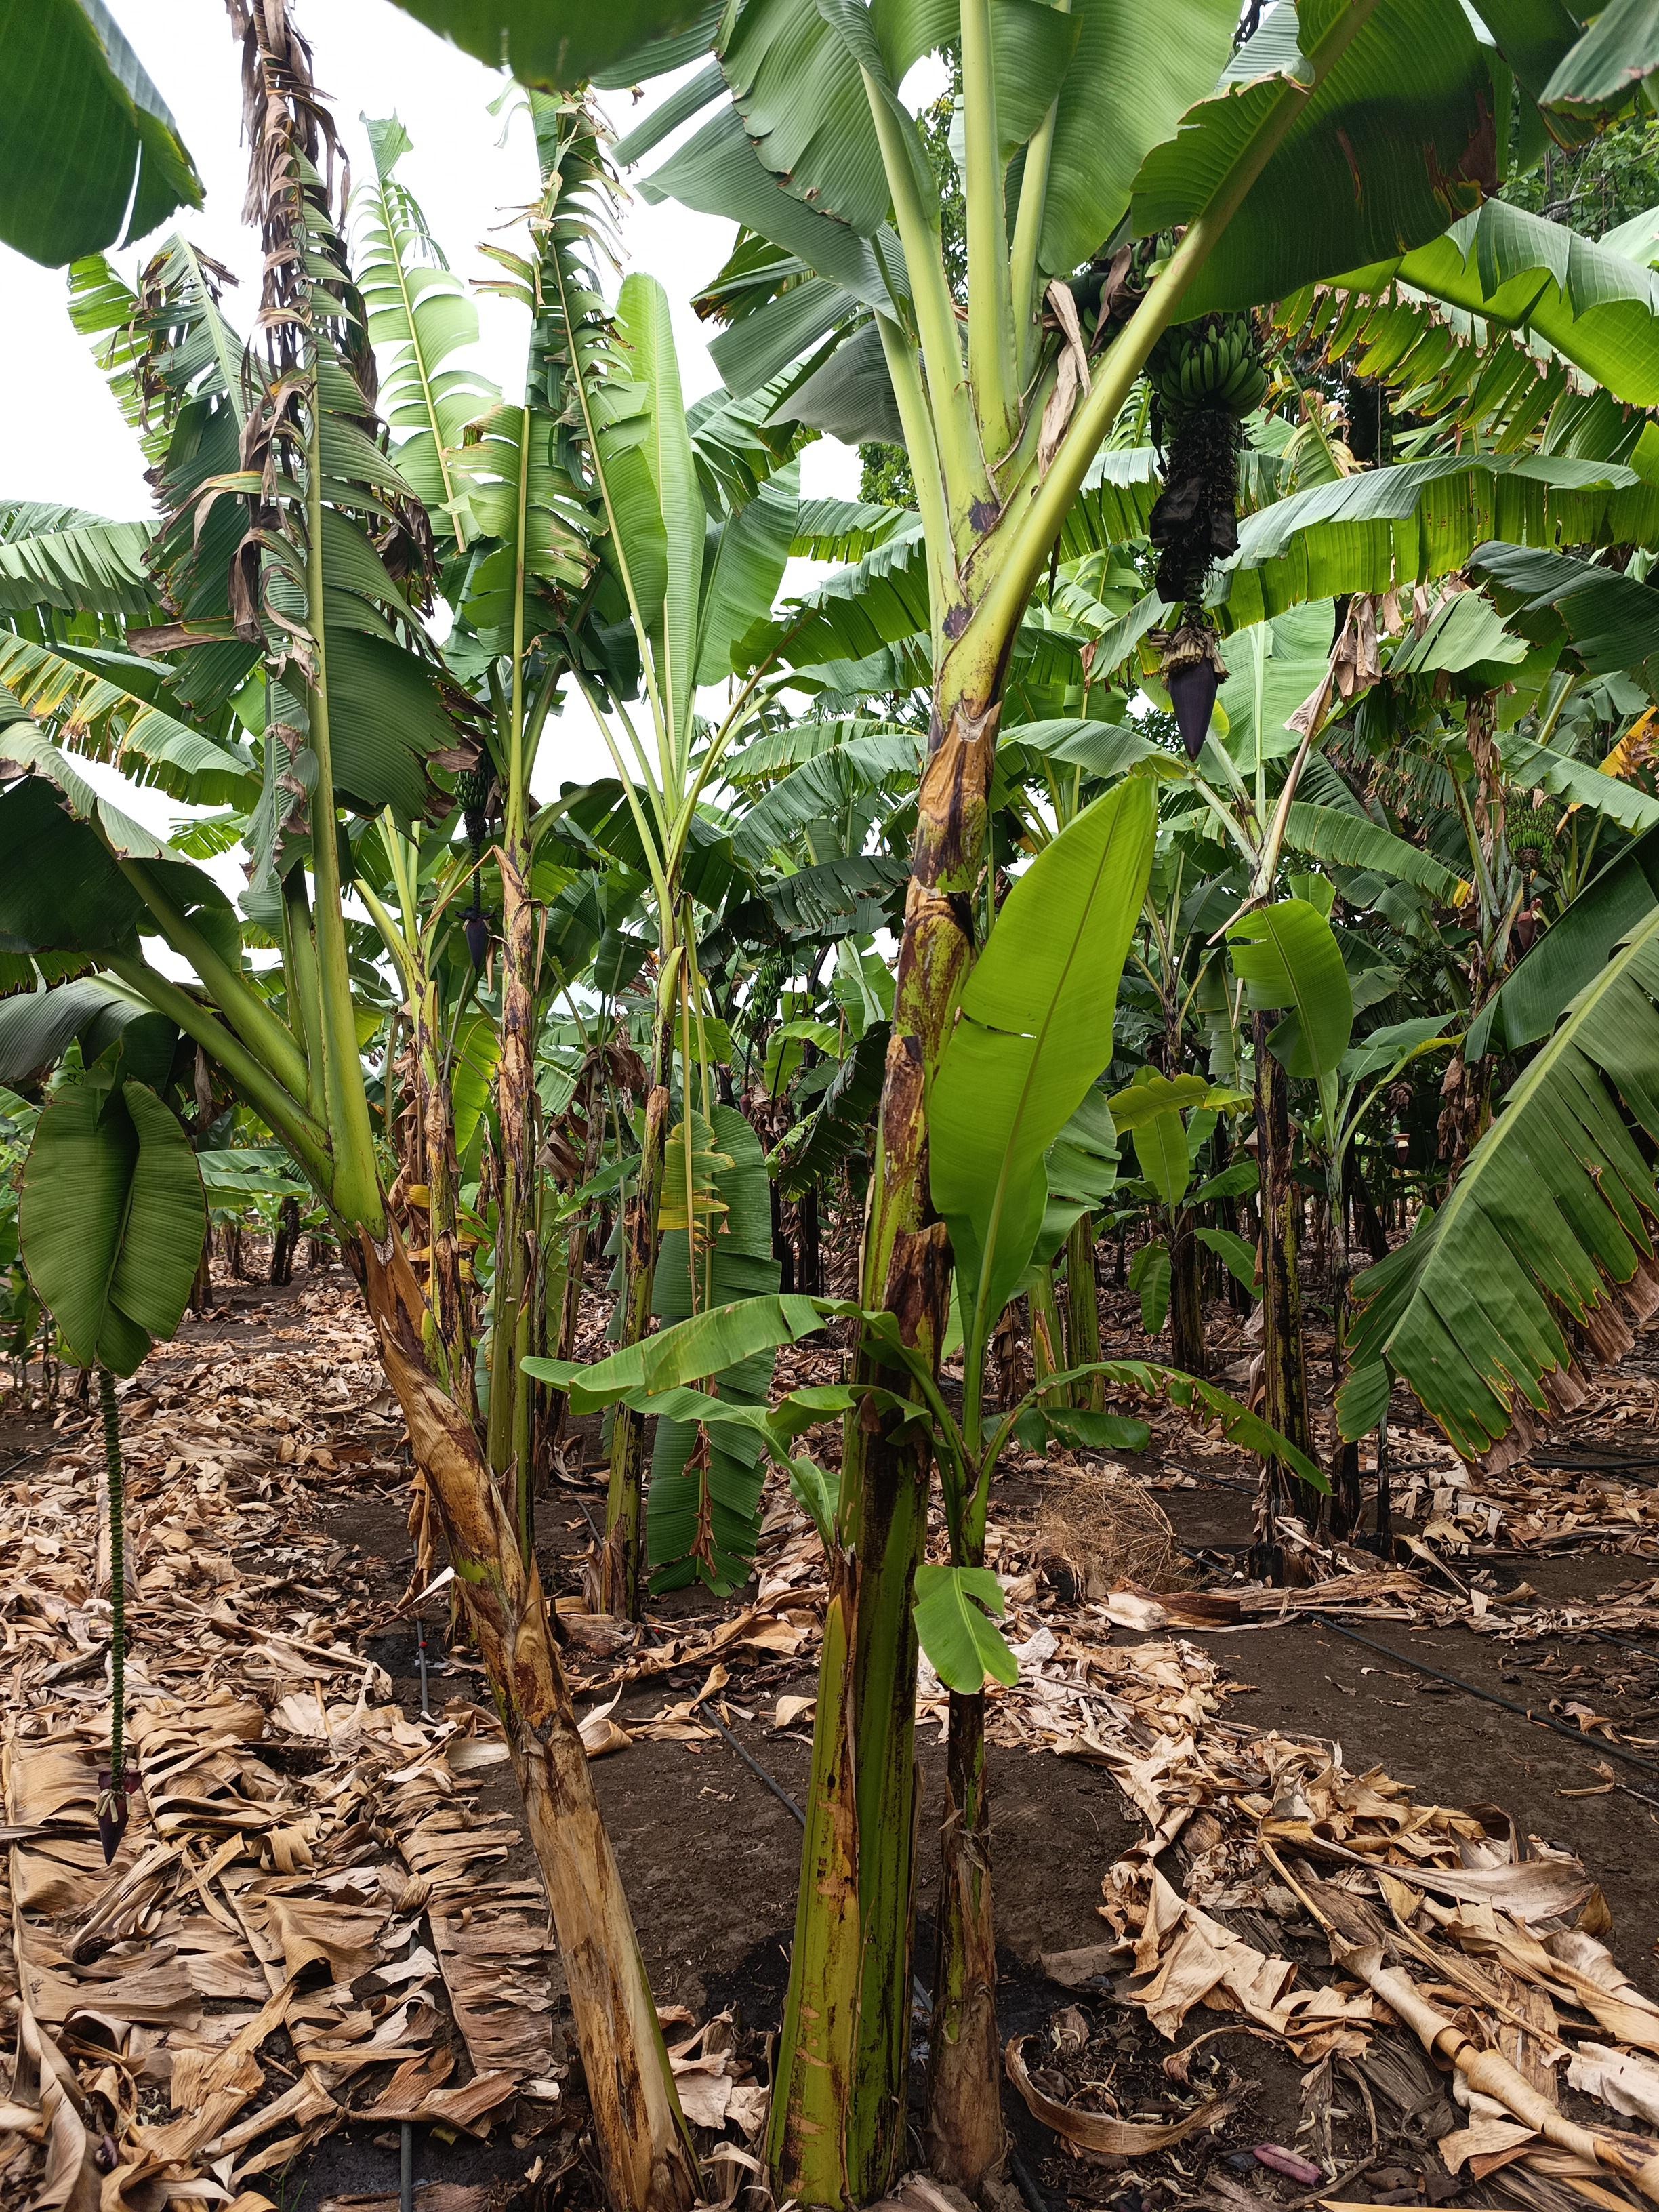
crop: banana
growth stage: vegetative
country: Tanzania
